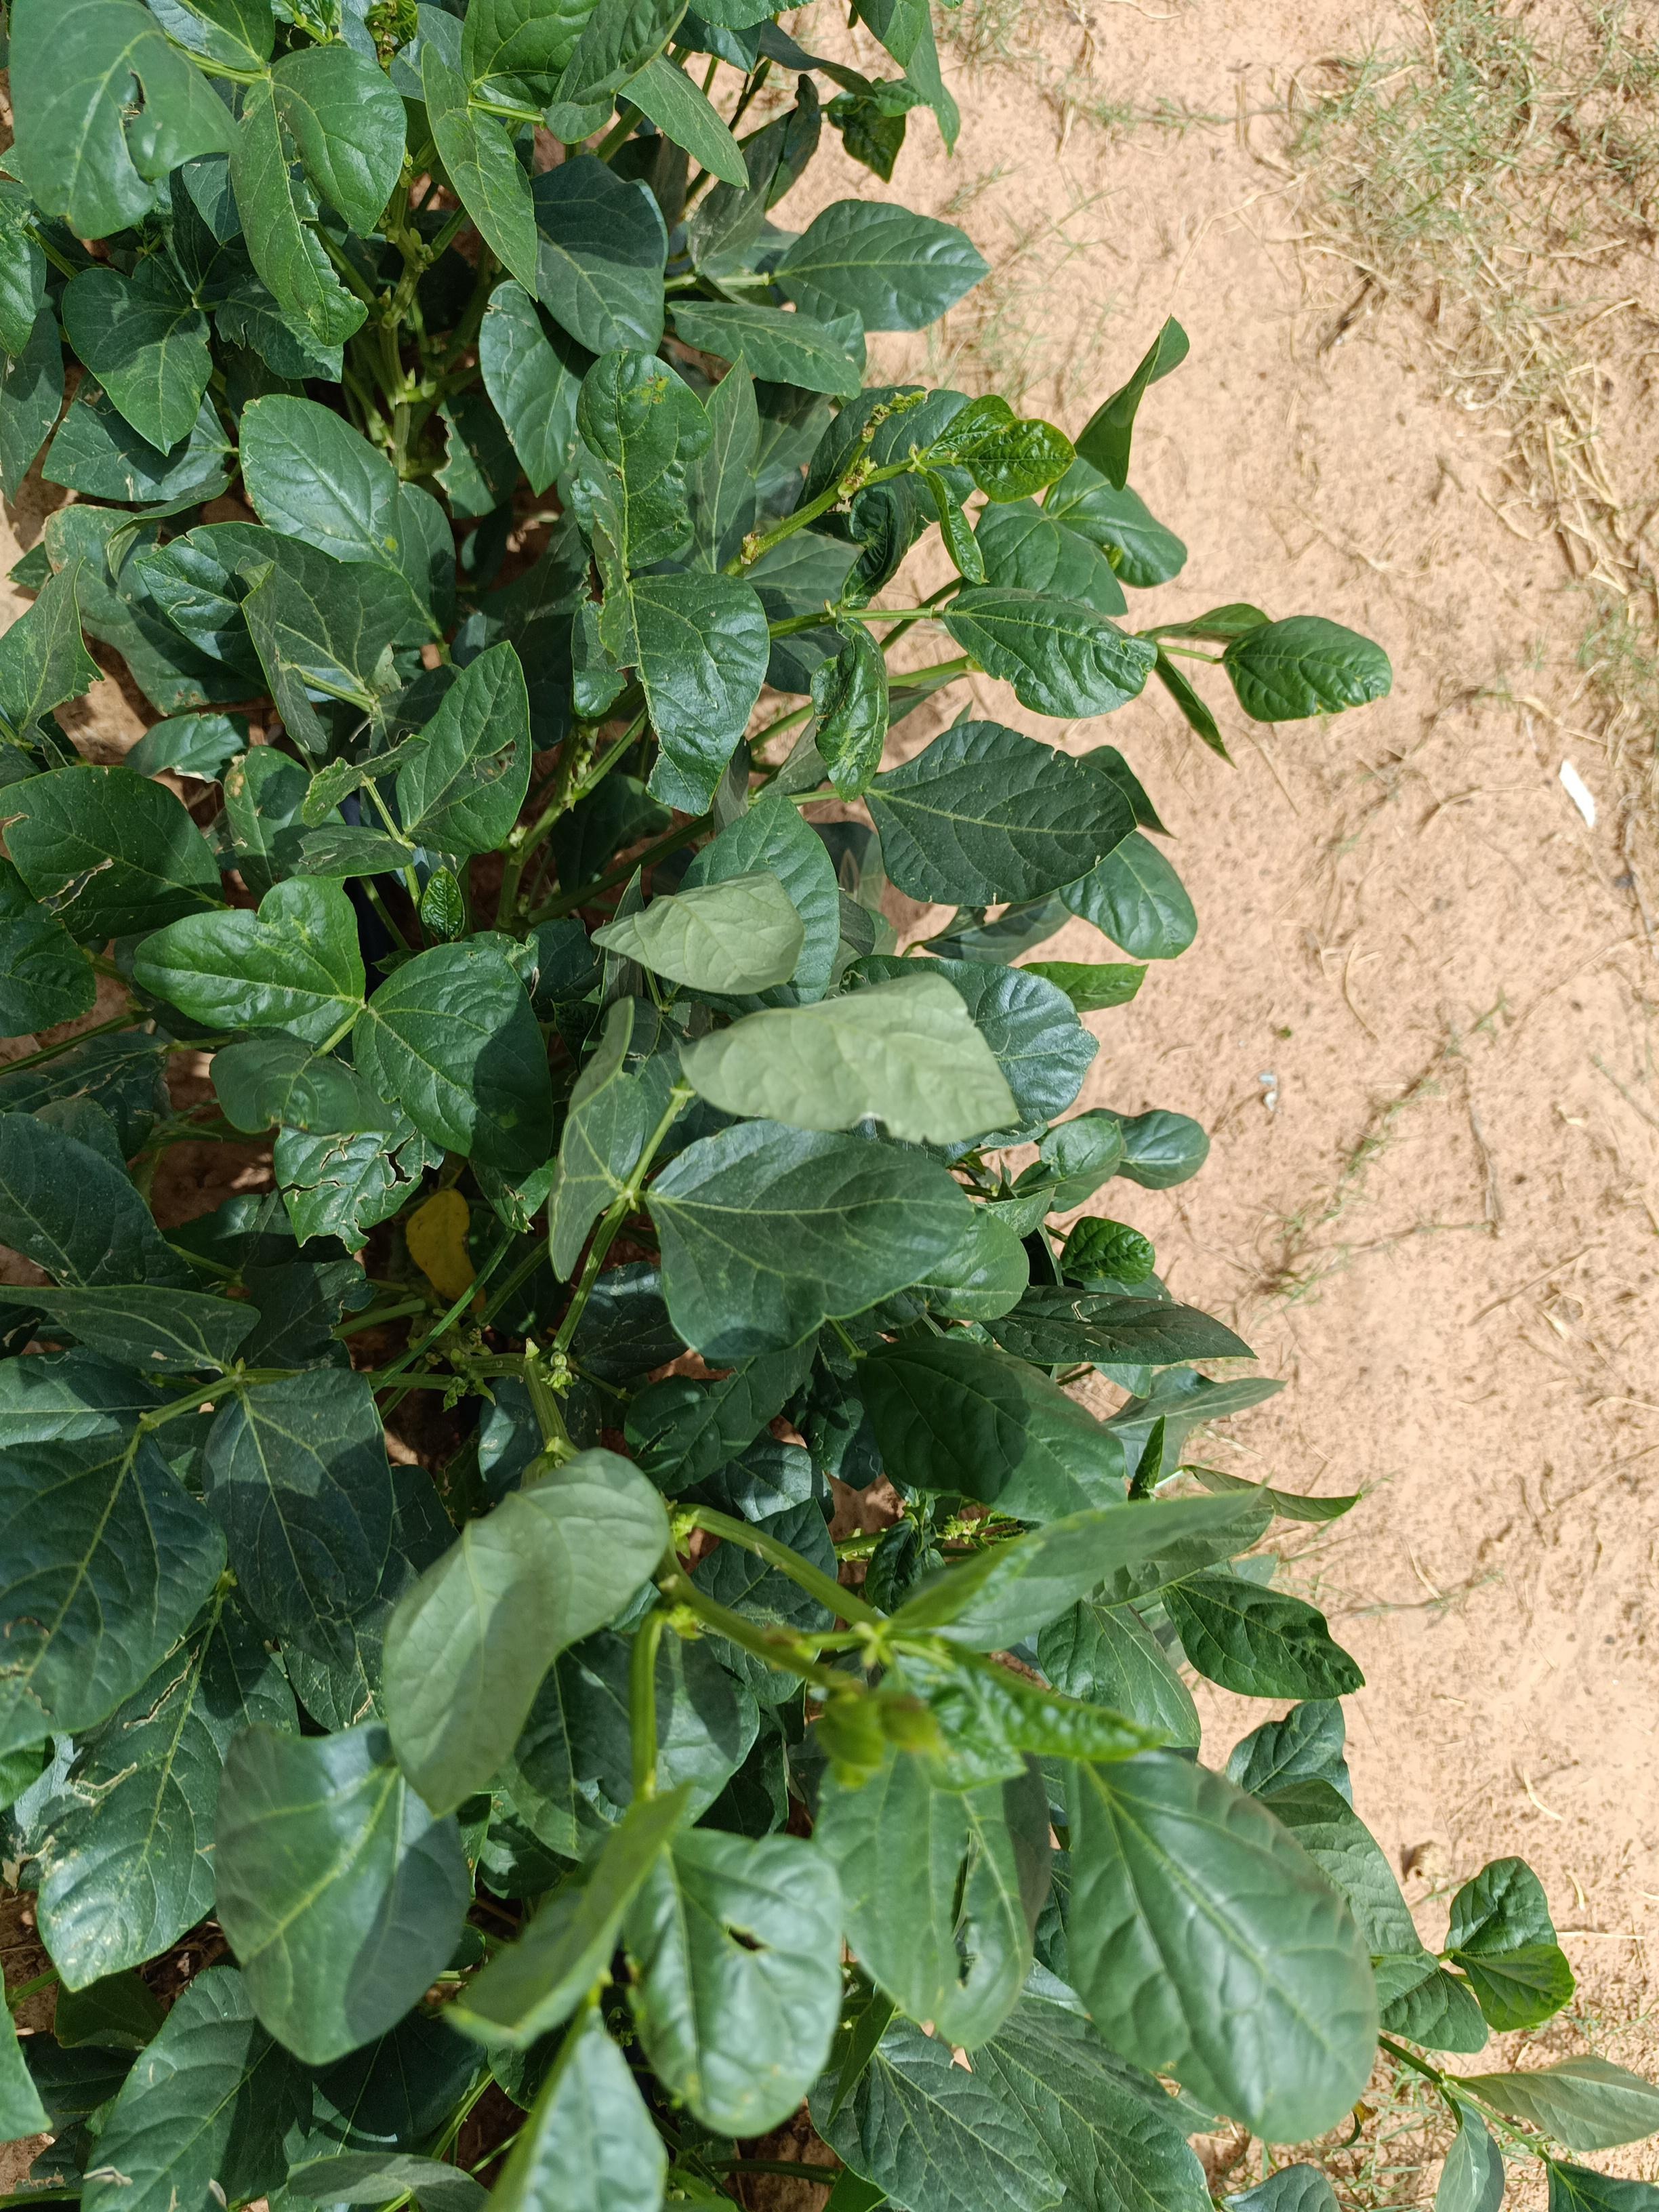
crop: cowpea
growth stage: vegetative
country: Nigeria
